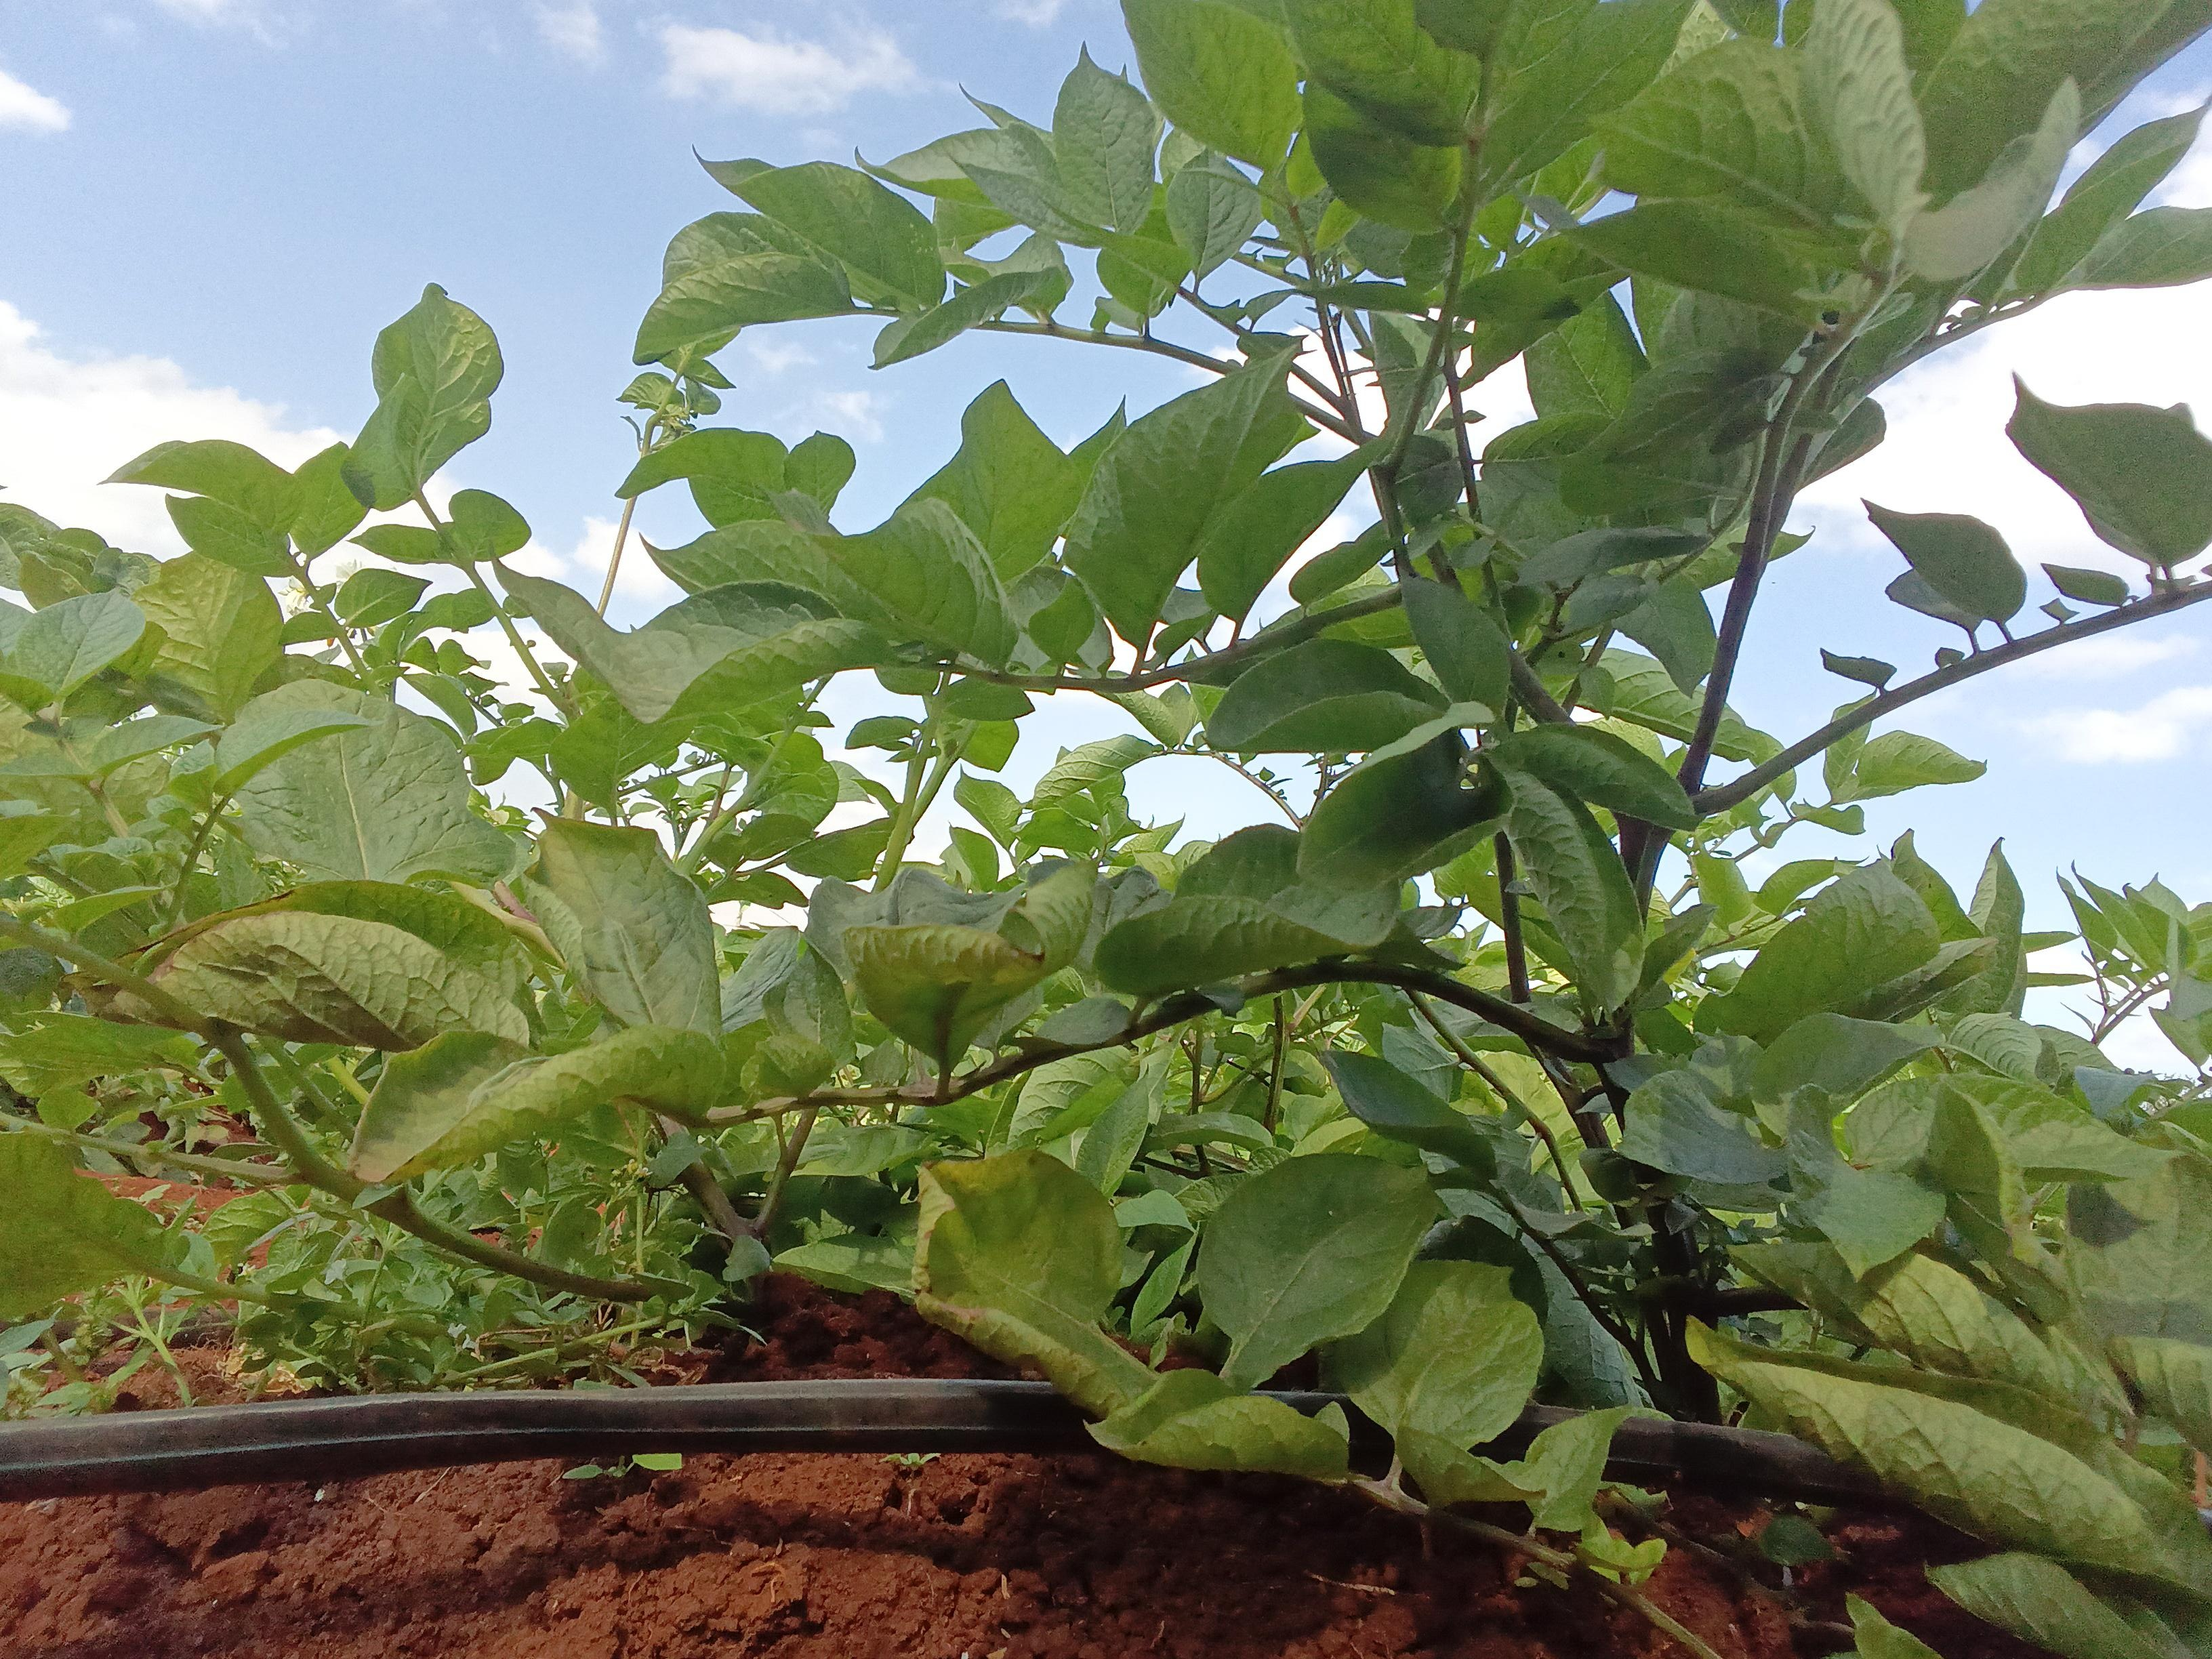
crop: potato
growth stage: flowering
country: Kenya
